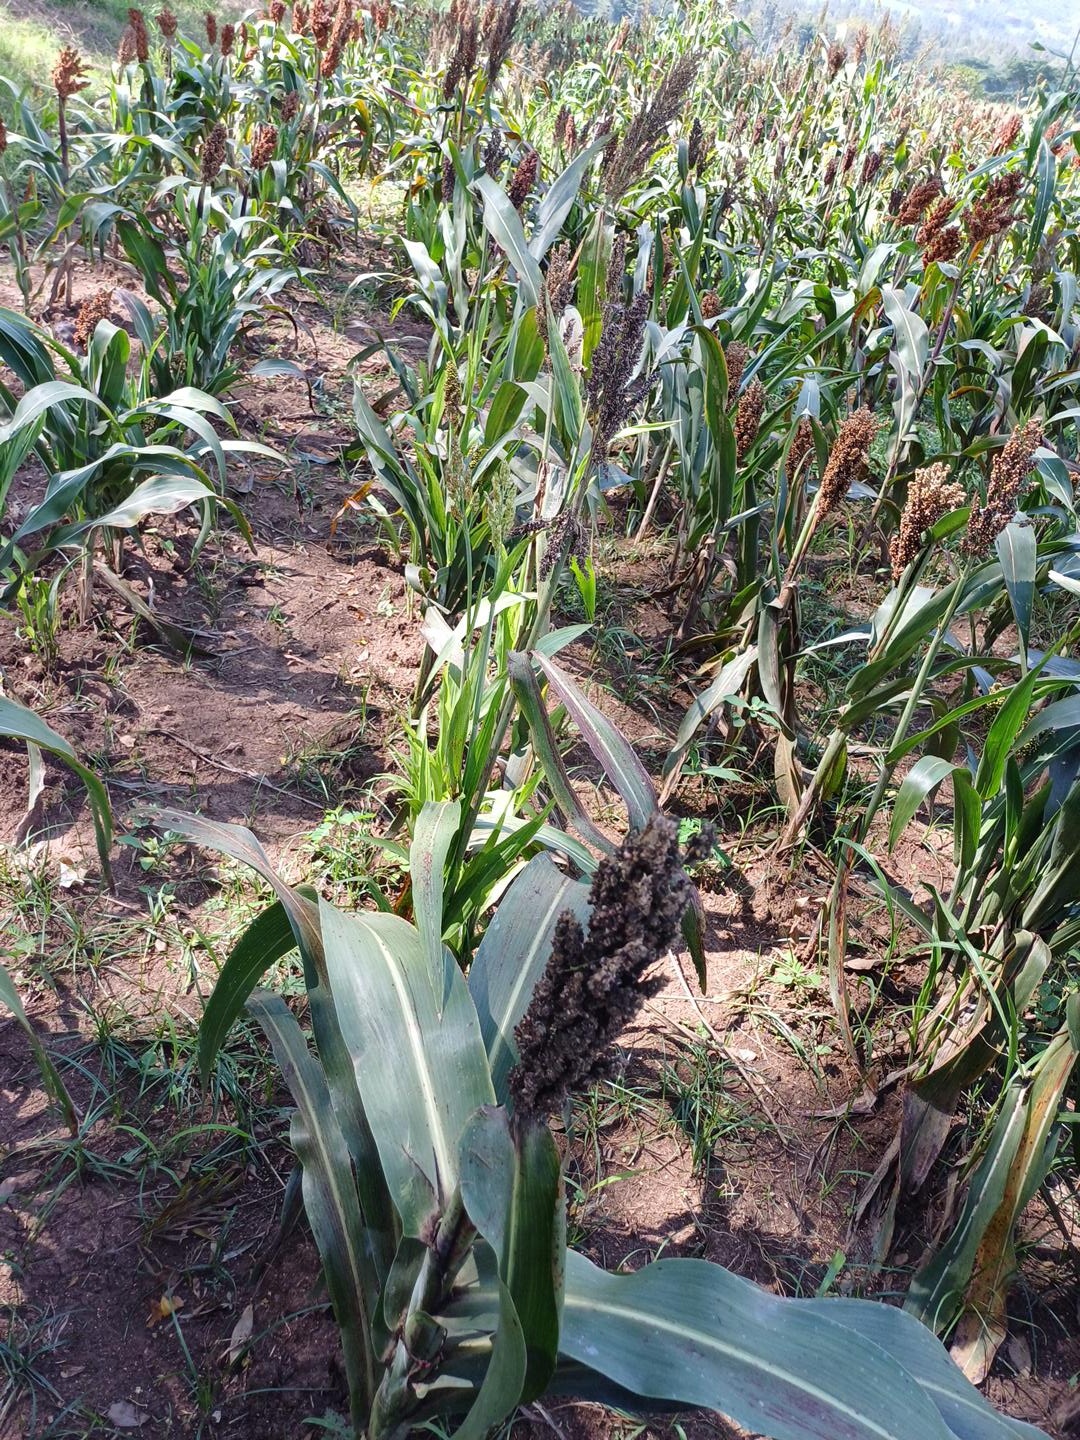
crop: sorghum
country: Kenya
